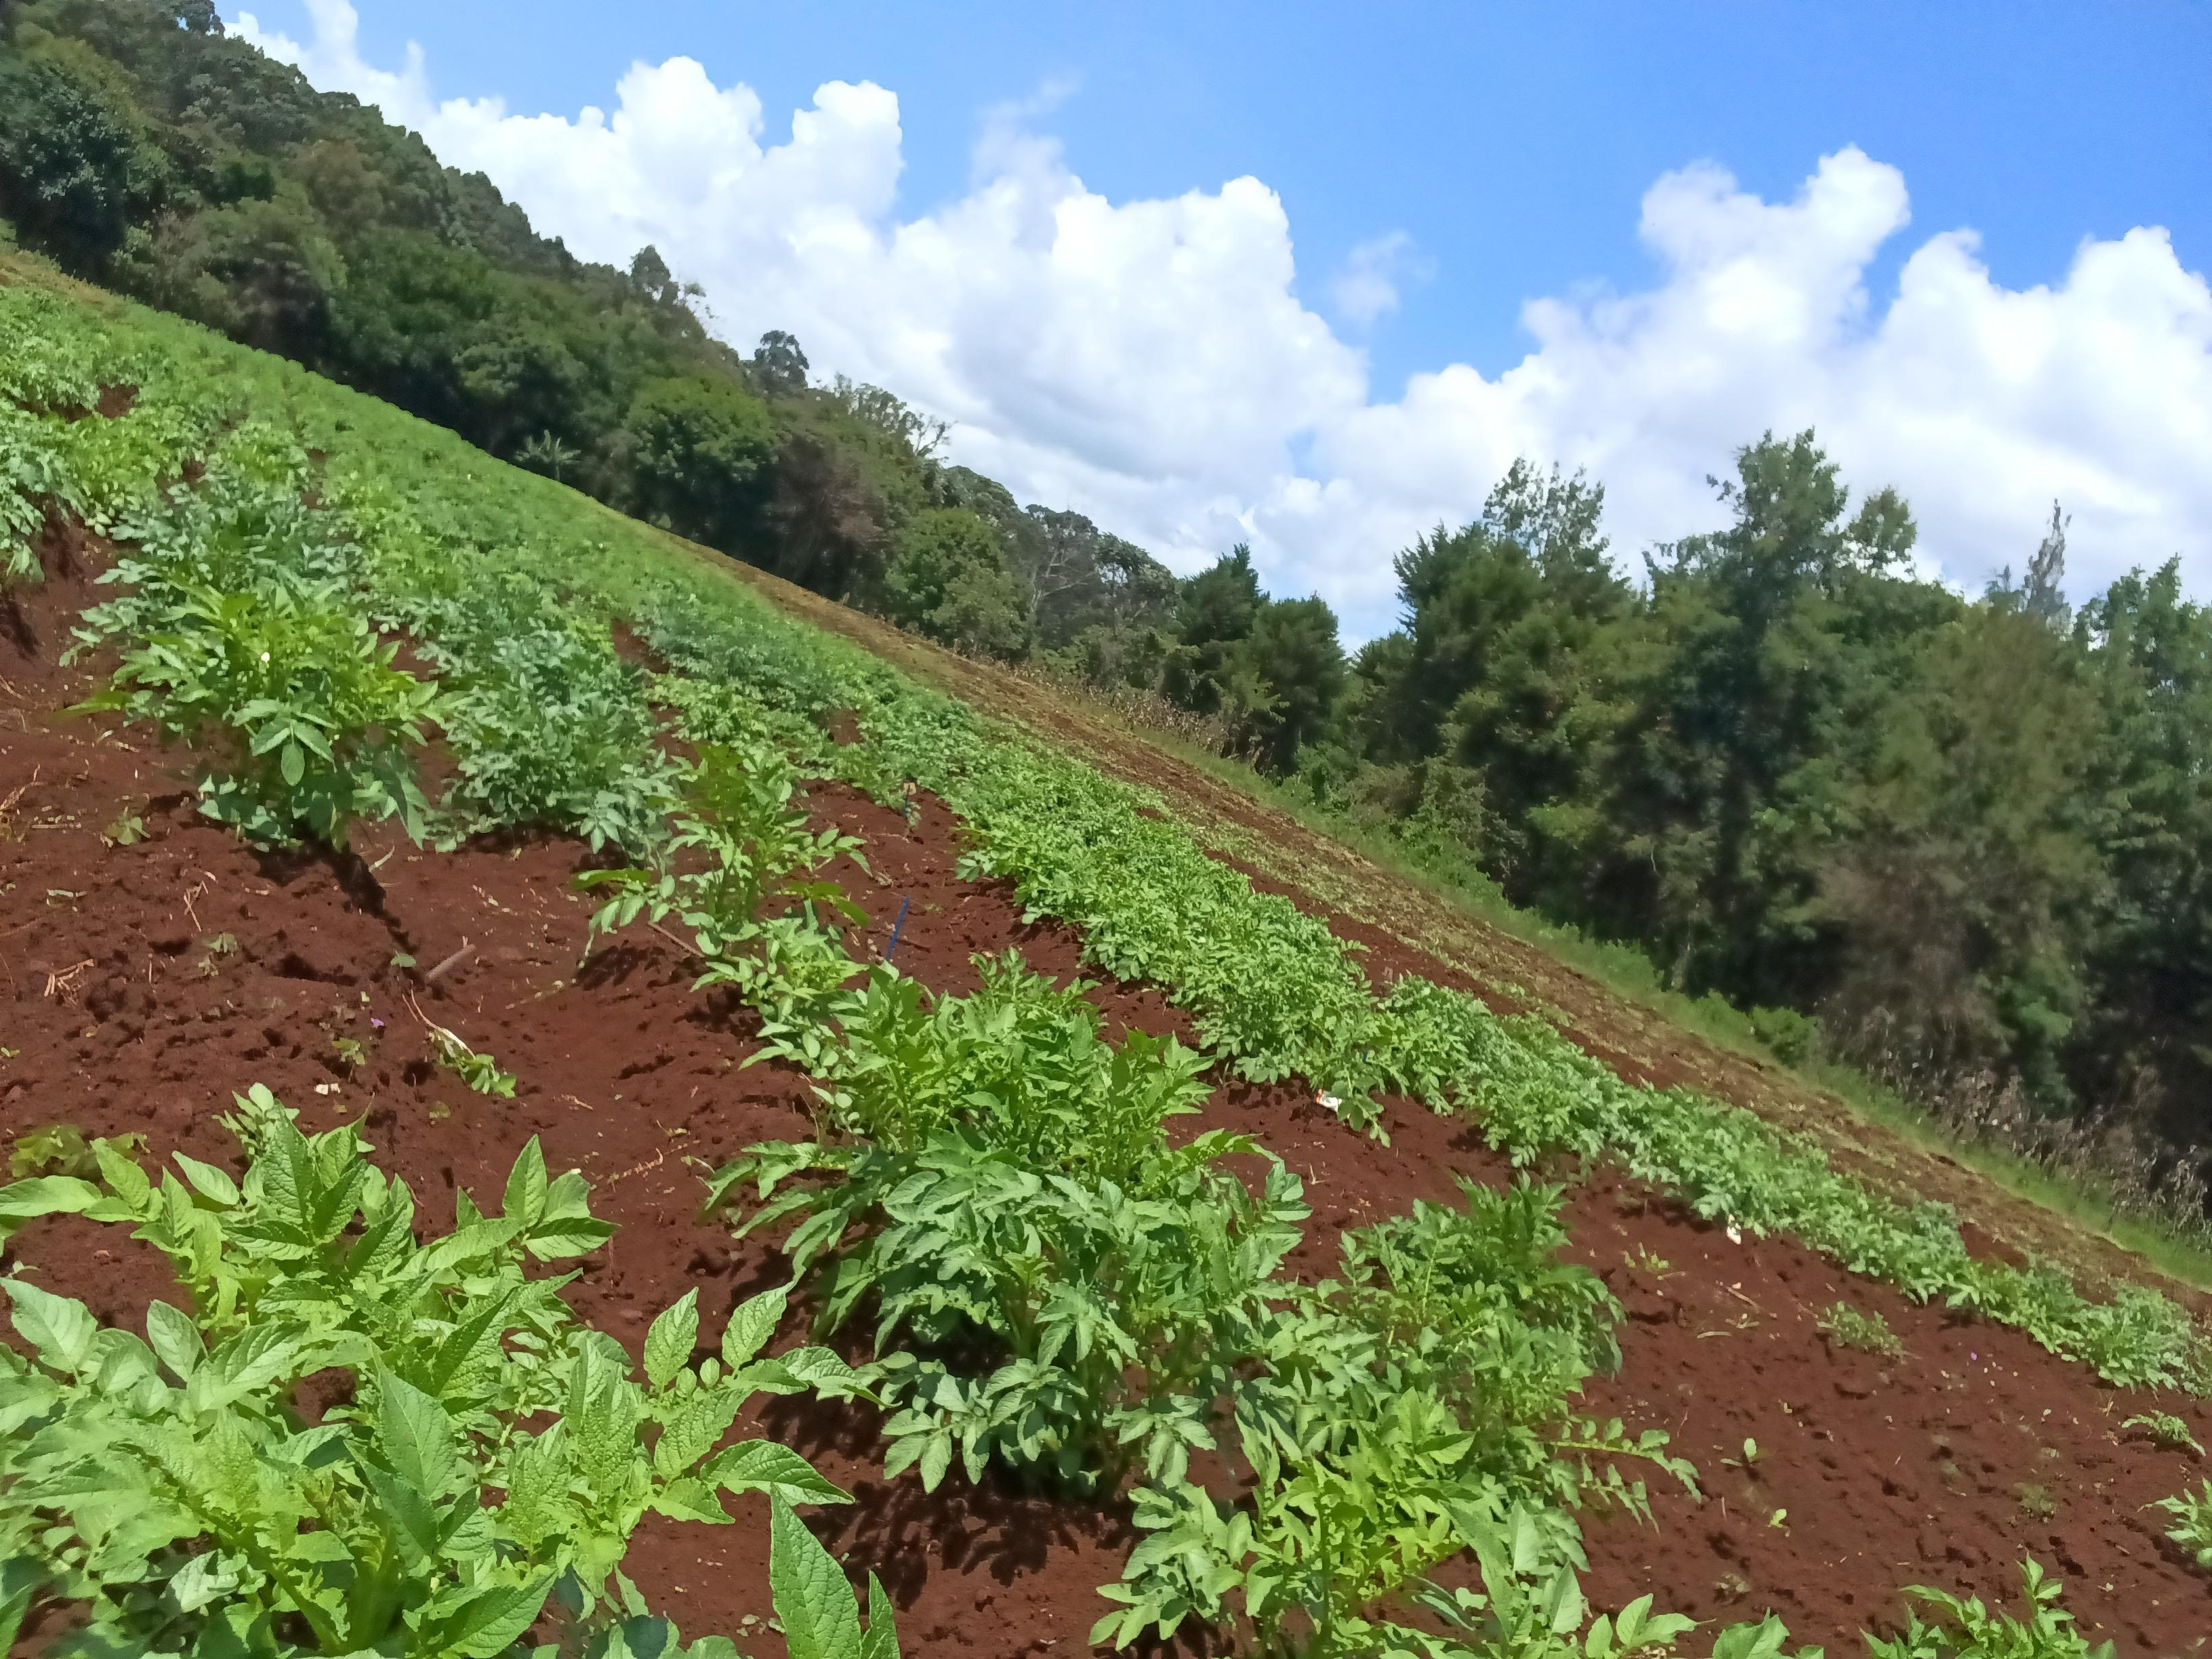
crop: potato
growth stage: vegetative
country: Kenya
